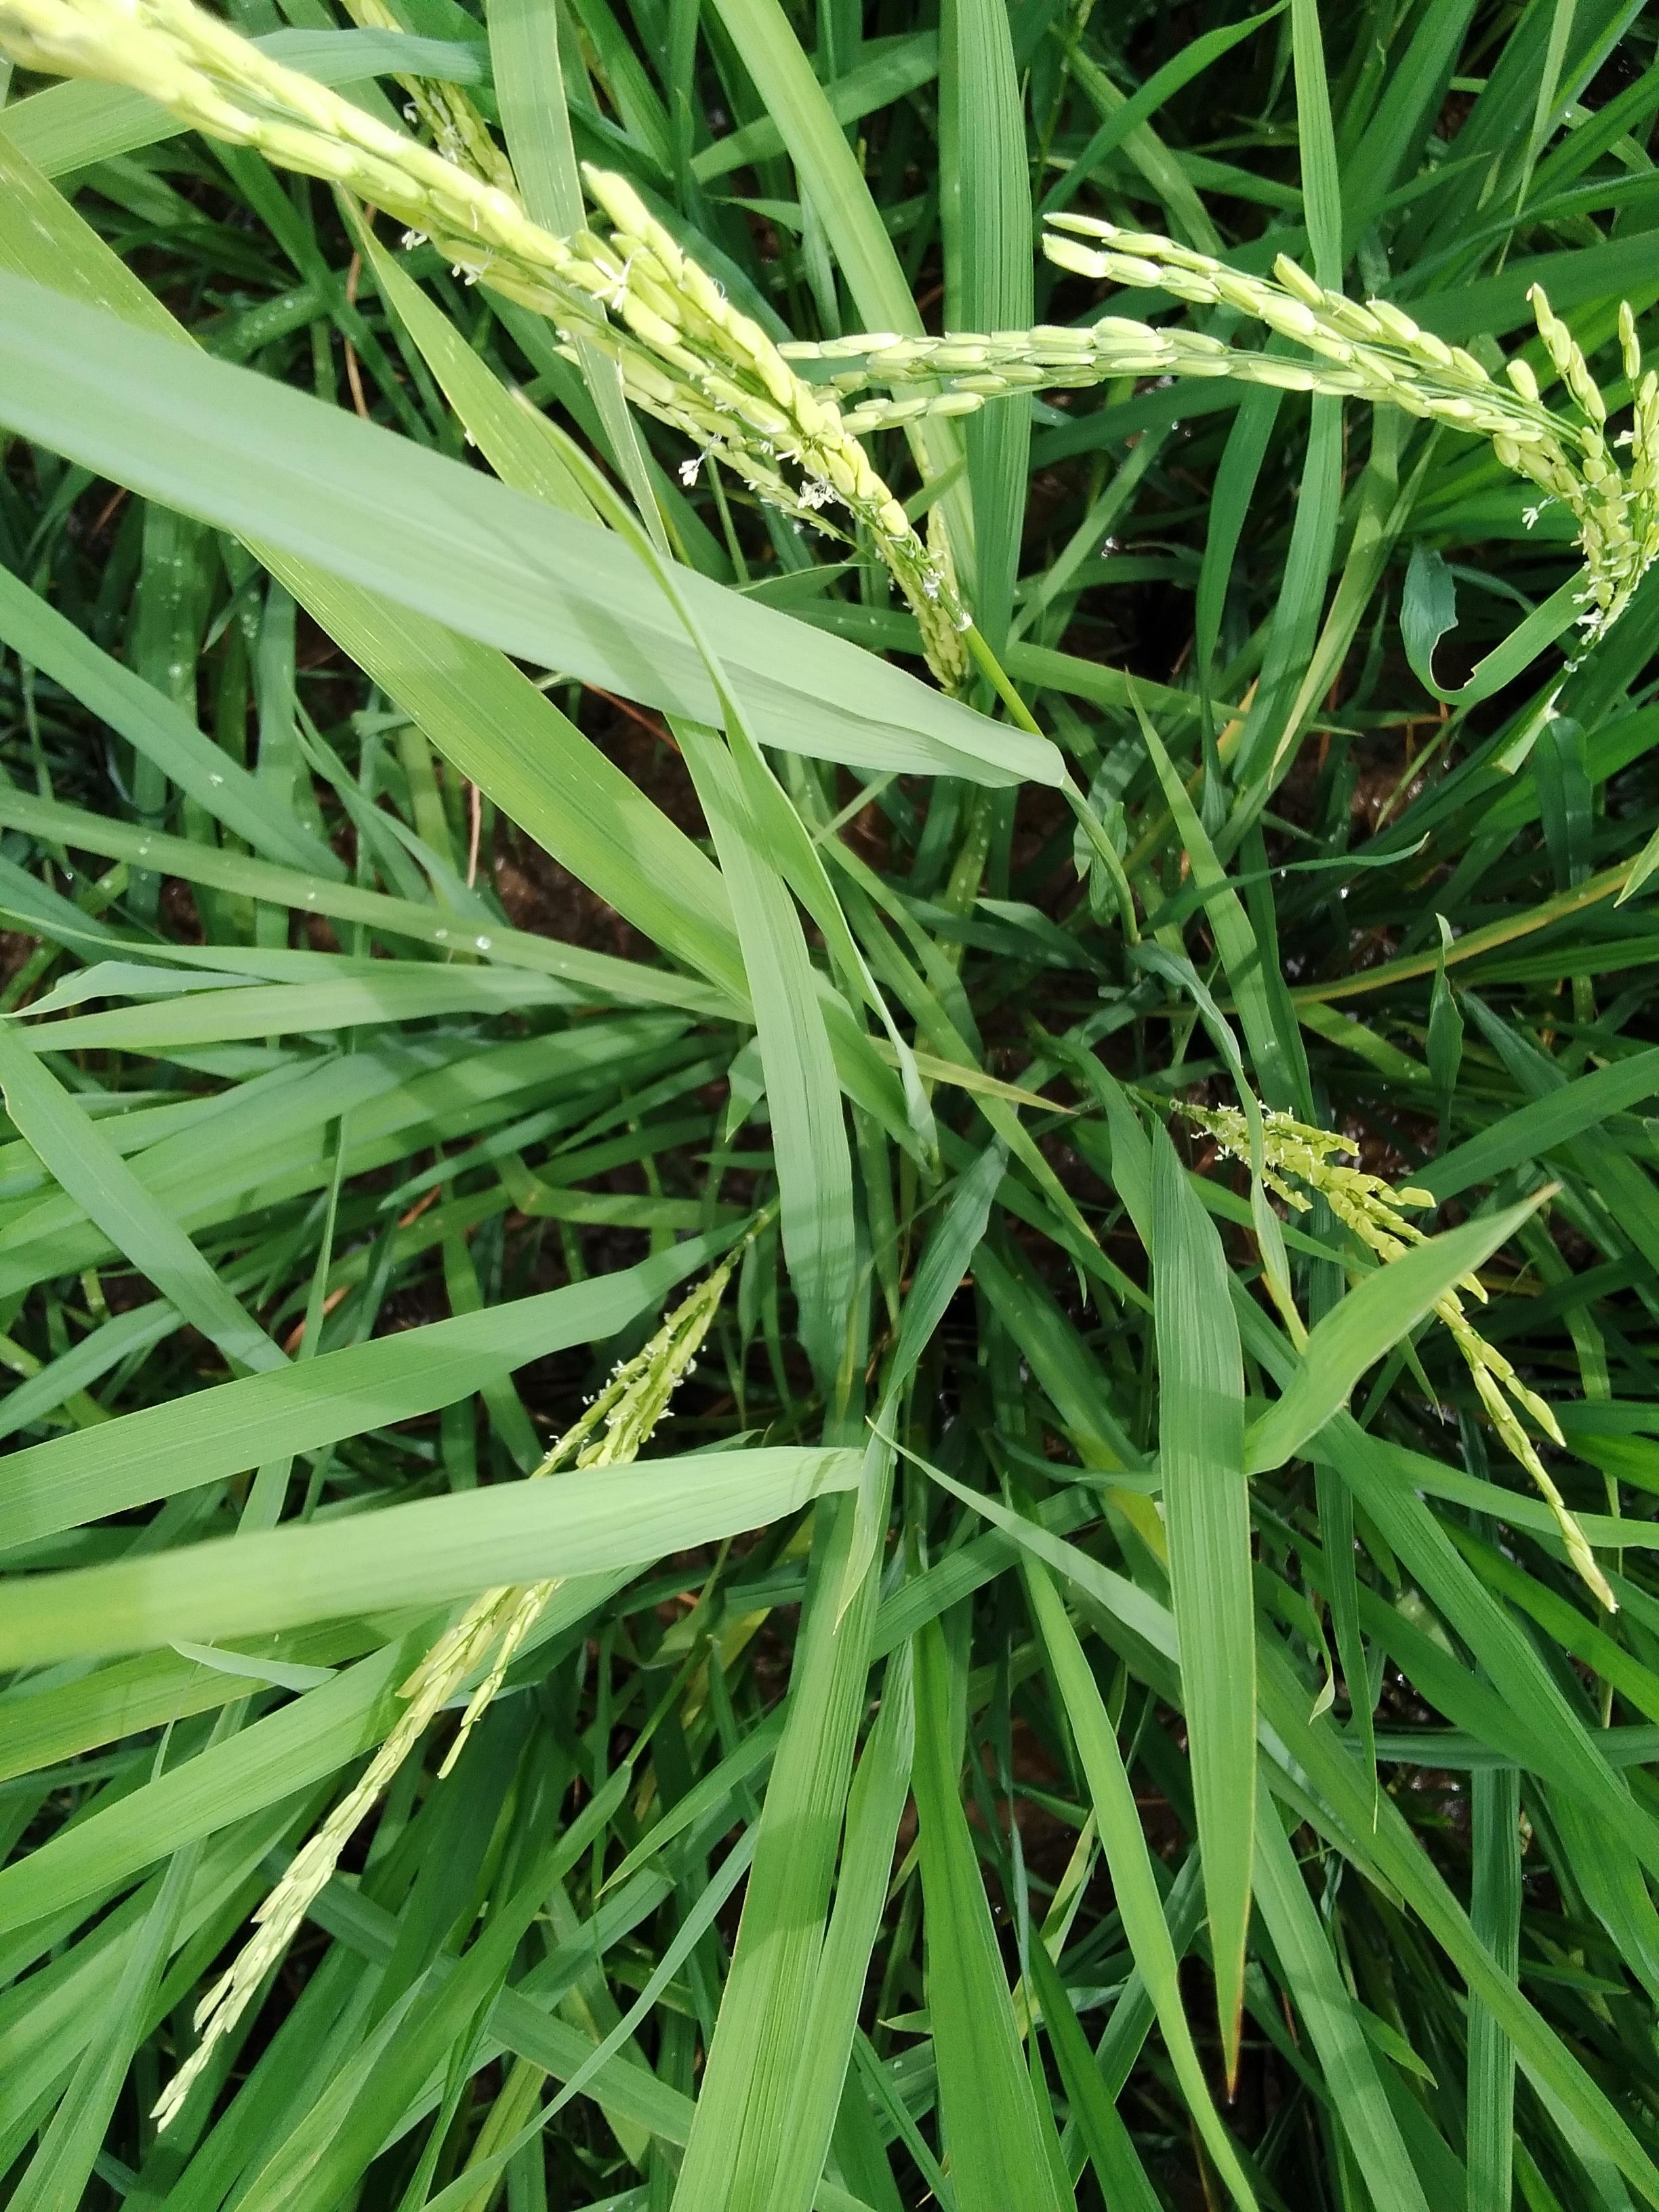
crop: rice
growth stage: flowering
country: Nigeria
